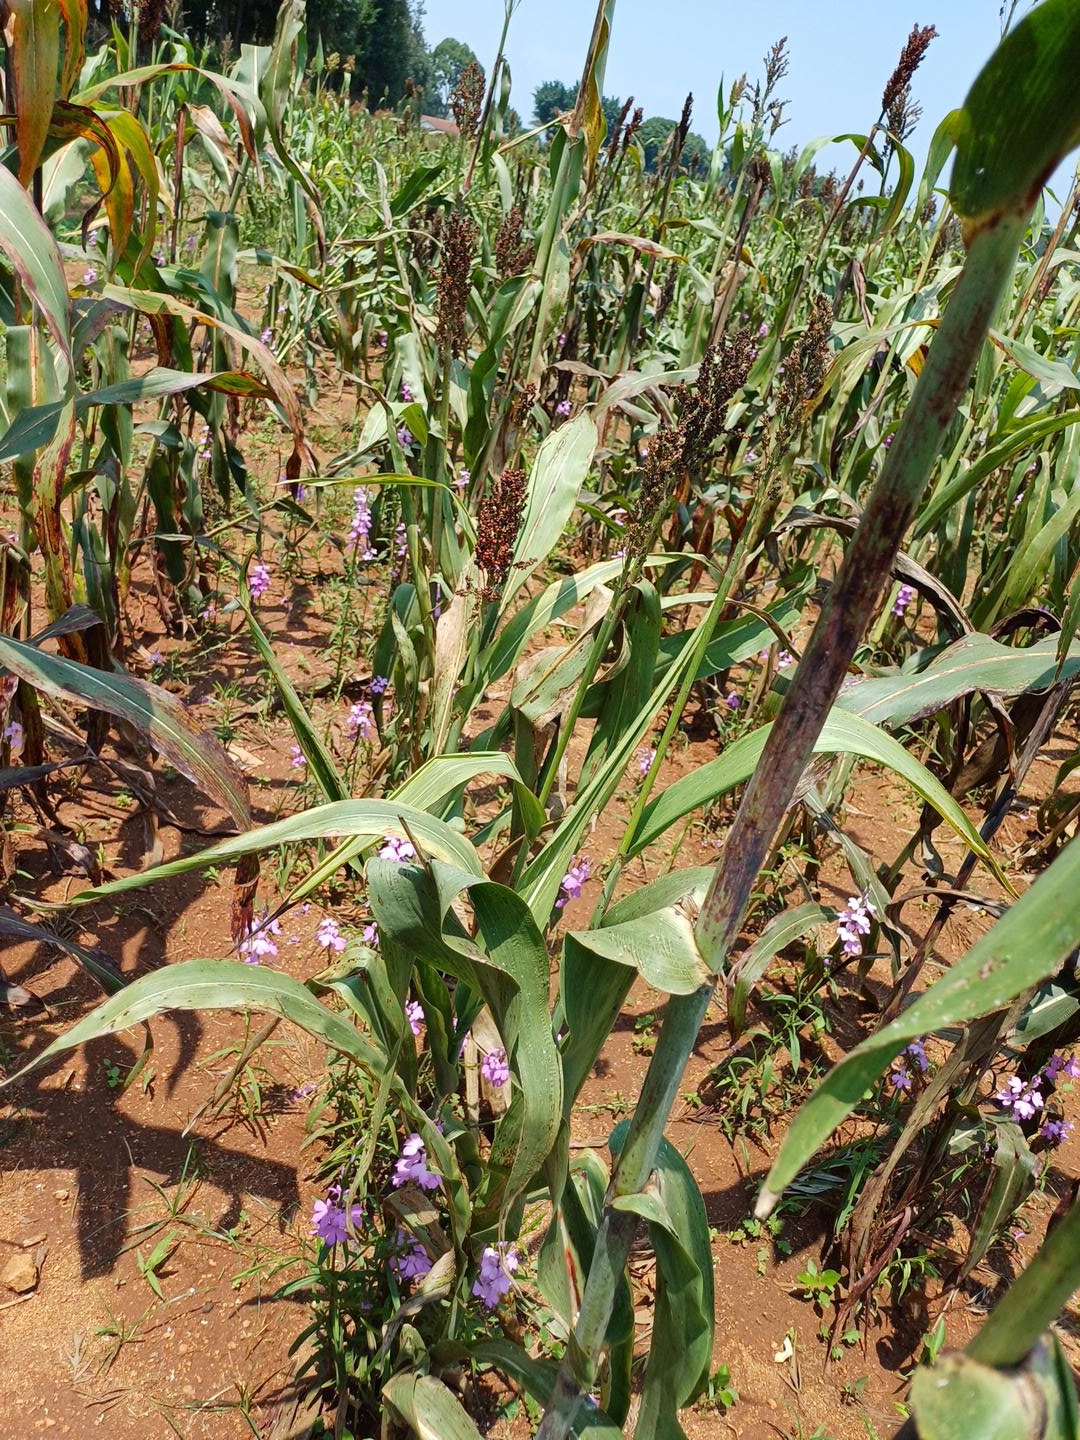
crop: sorghum
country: Kenya
